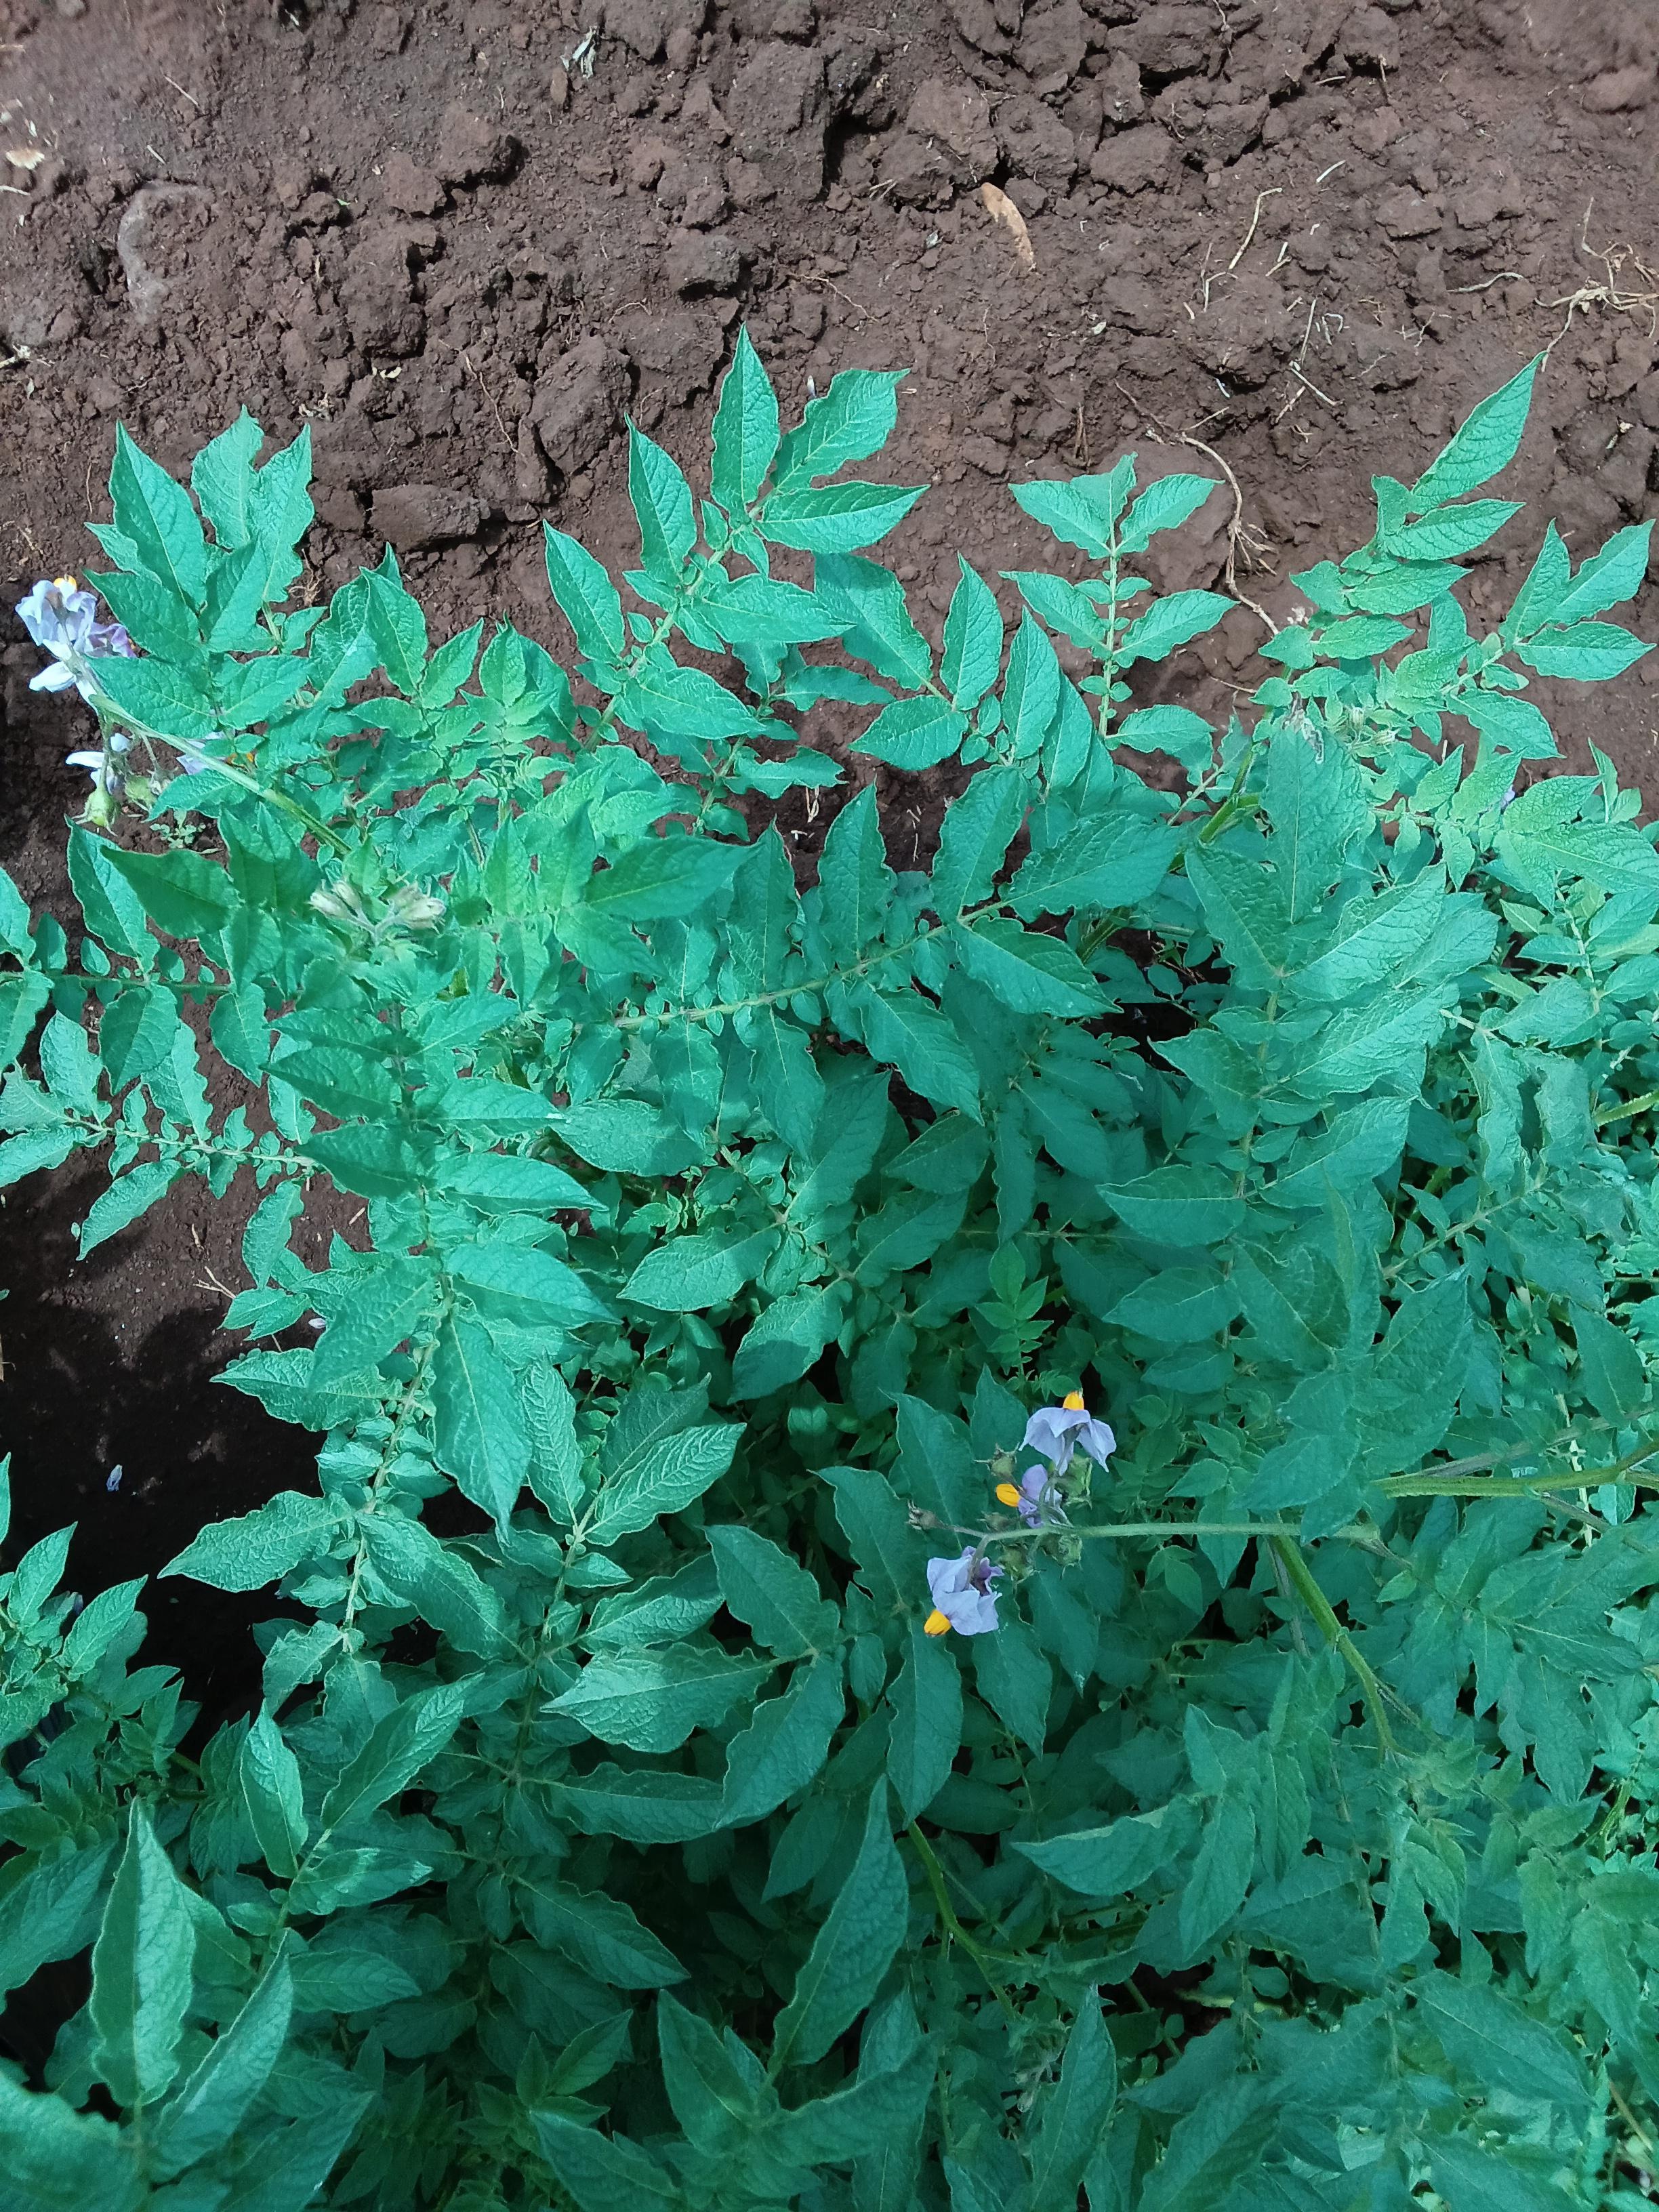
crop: potato
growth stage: flowering
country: Kenya
